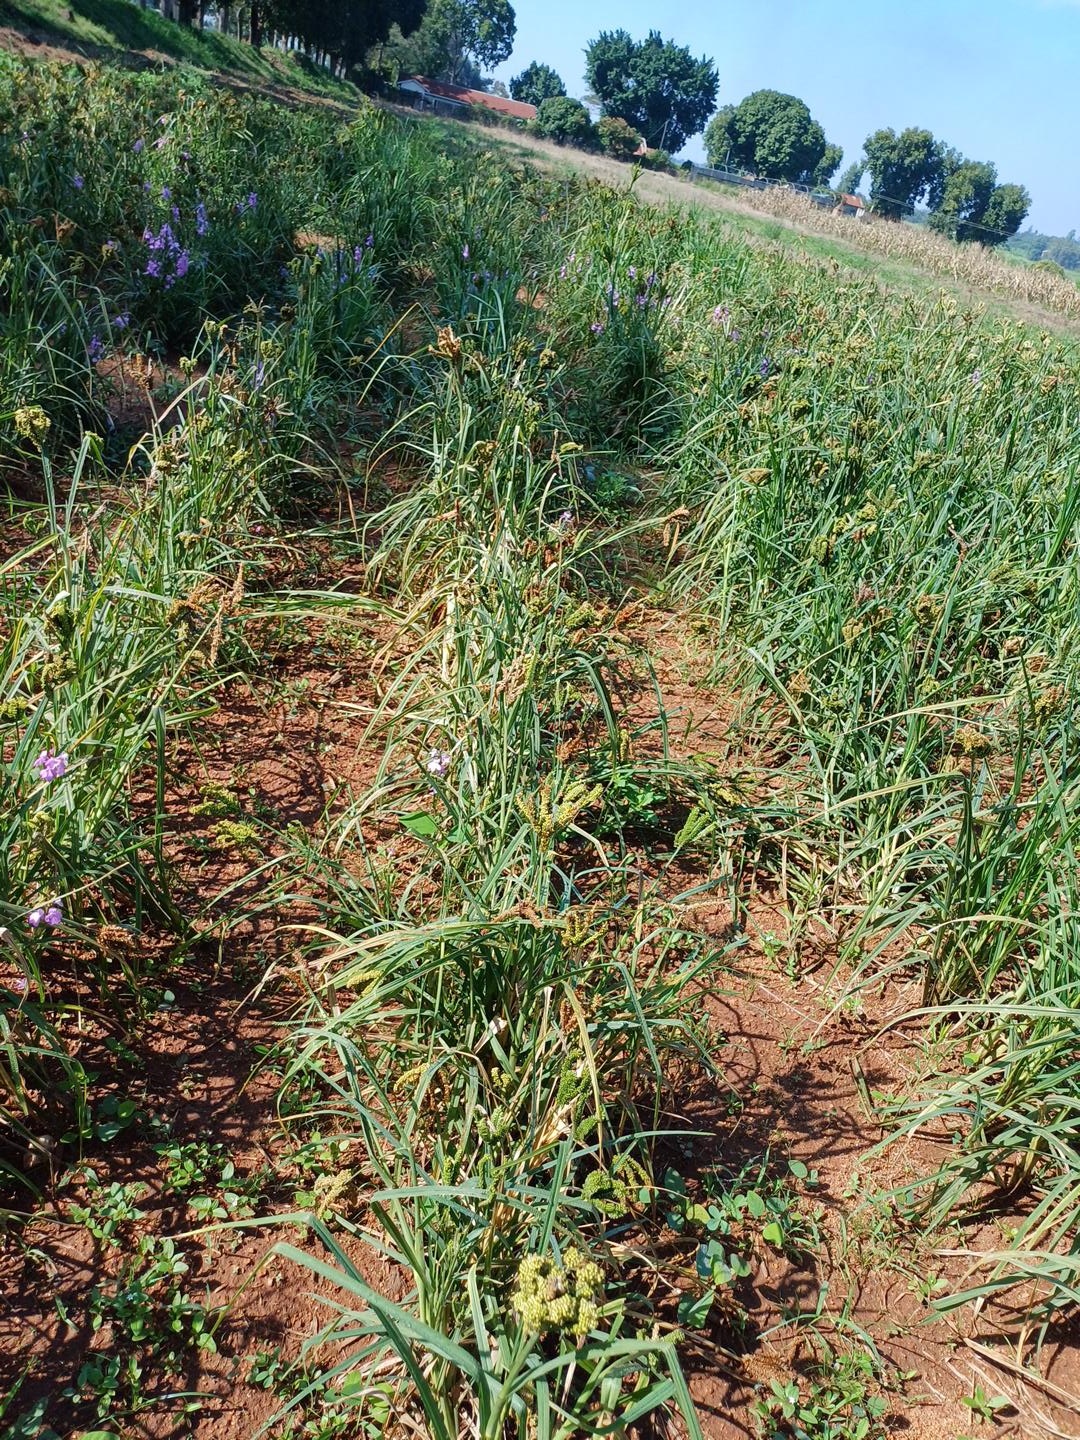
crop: finger millet
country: Kenya
